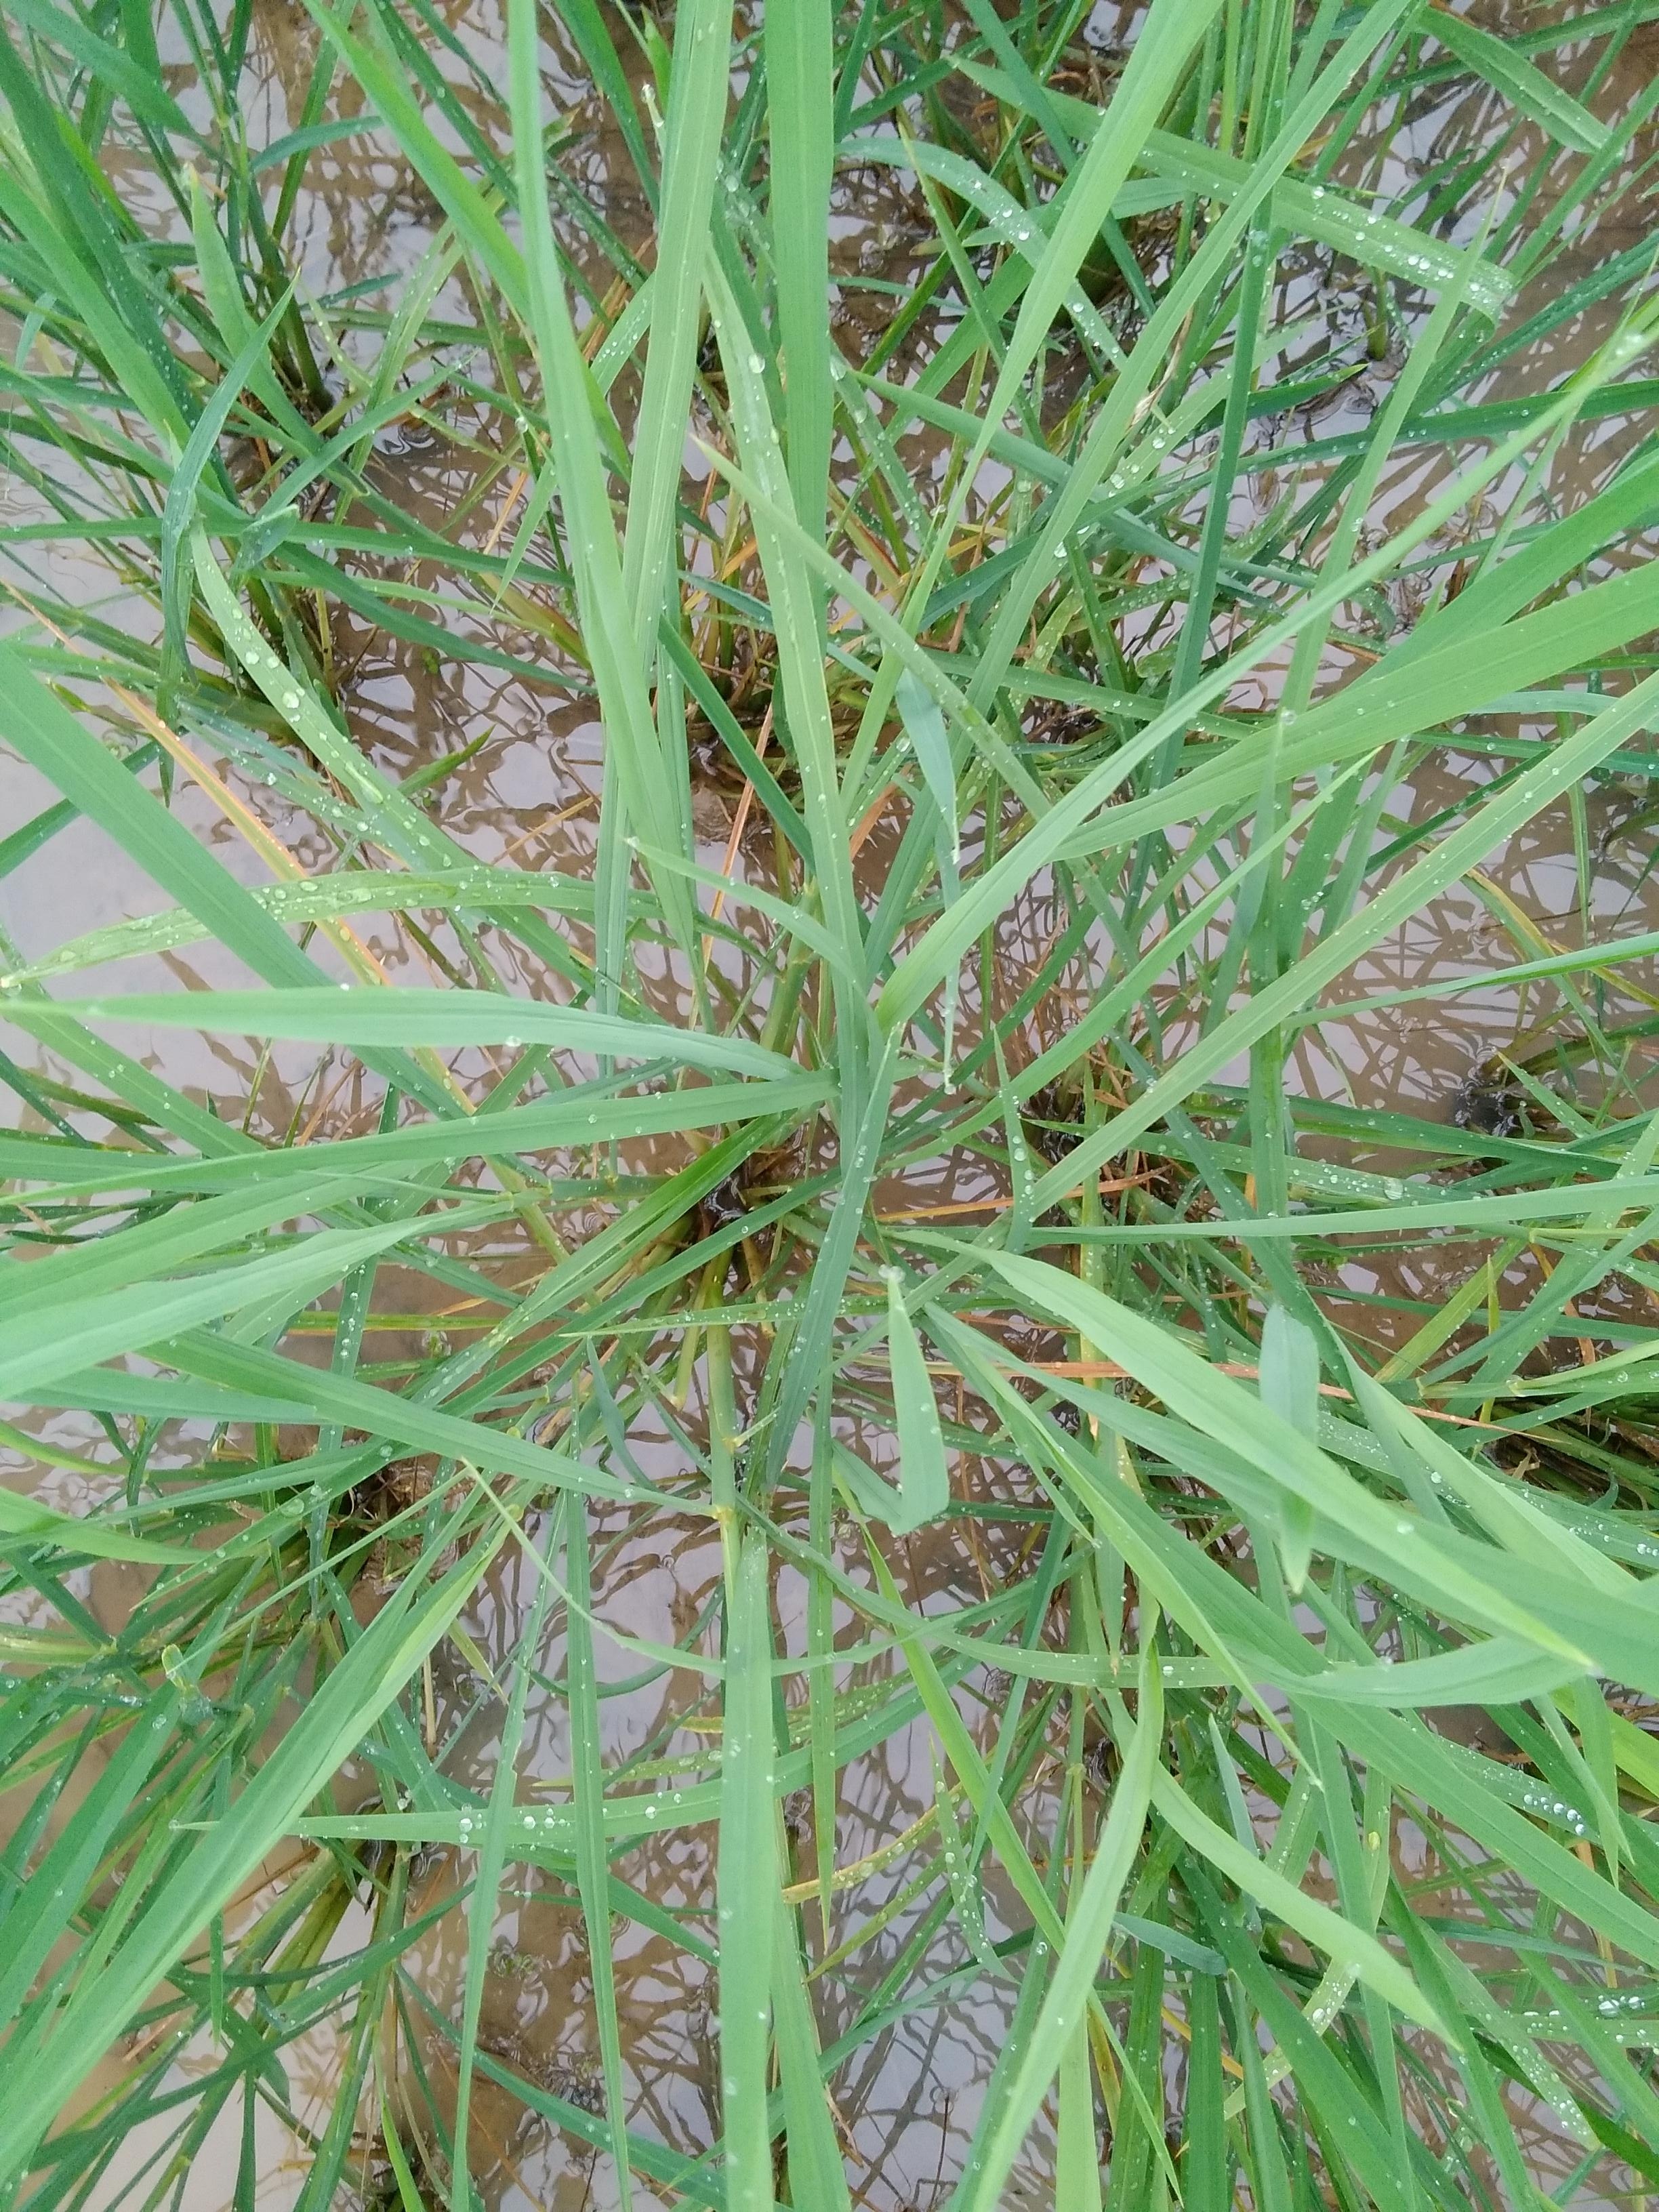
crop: rice
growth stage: elongation stem
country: Nigeria
